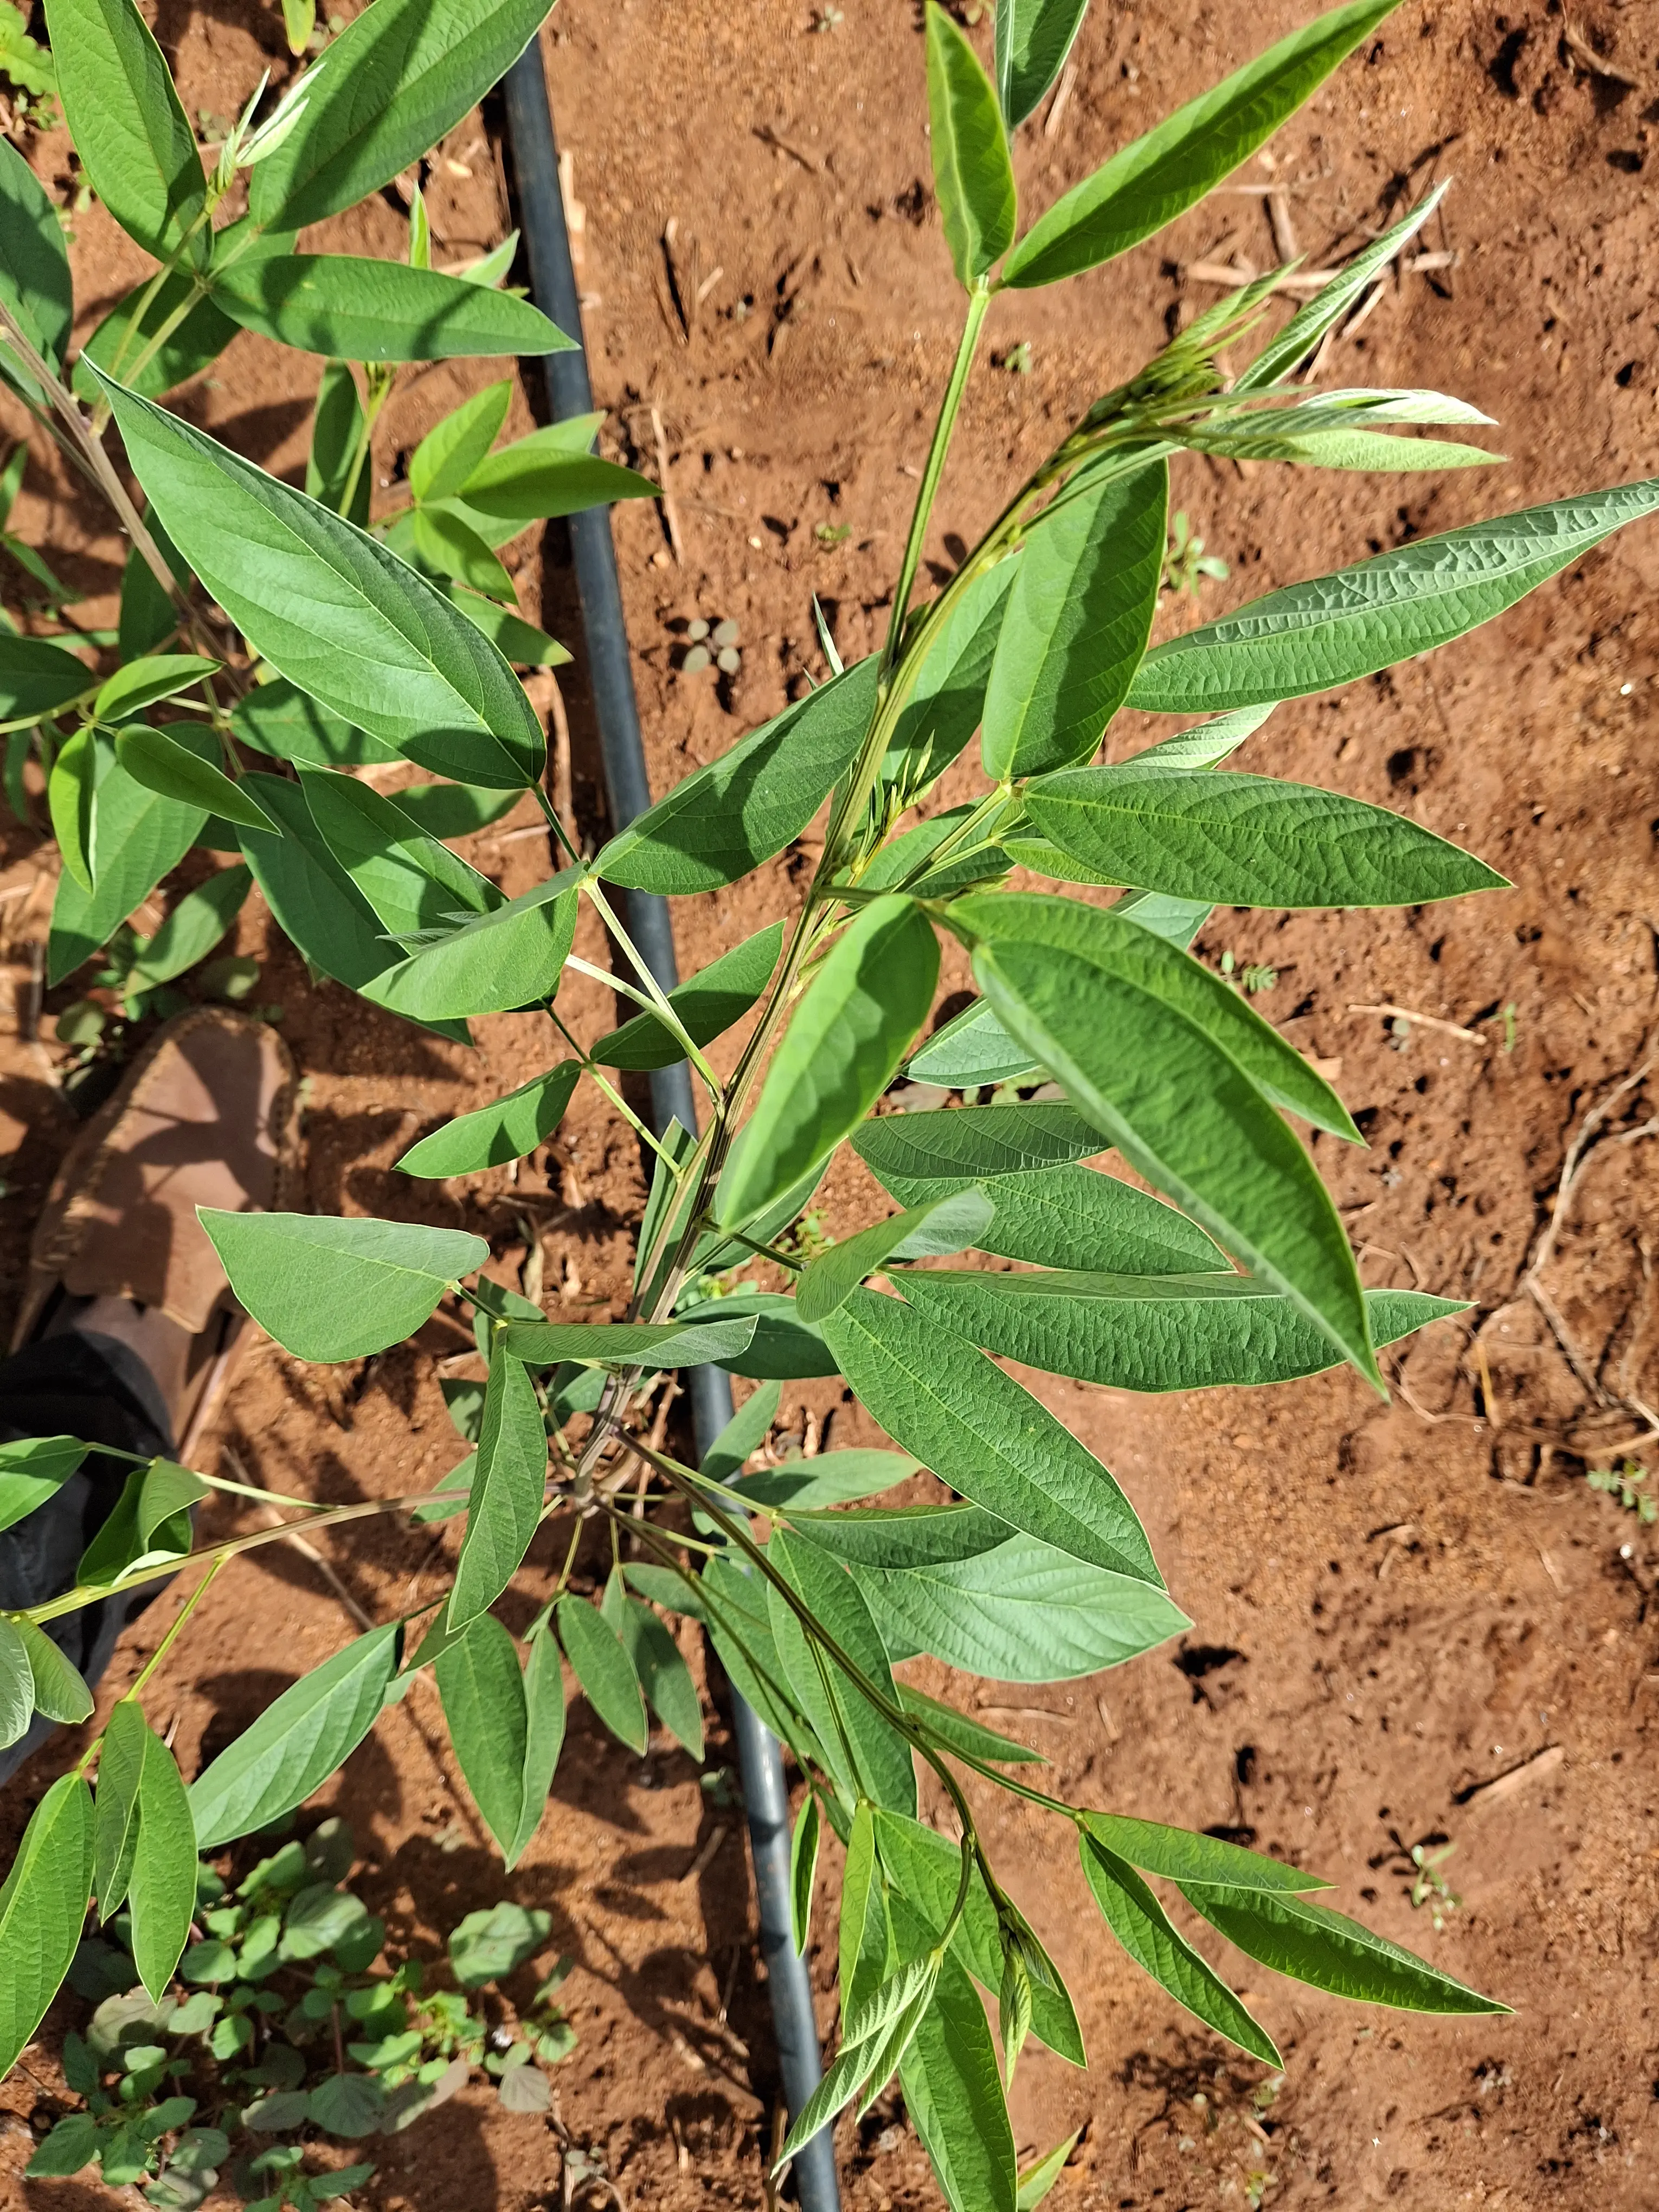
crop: pigeonpea
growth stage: vegetative
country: Kenya
